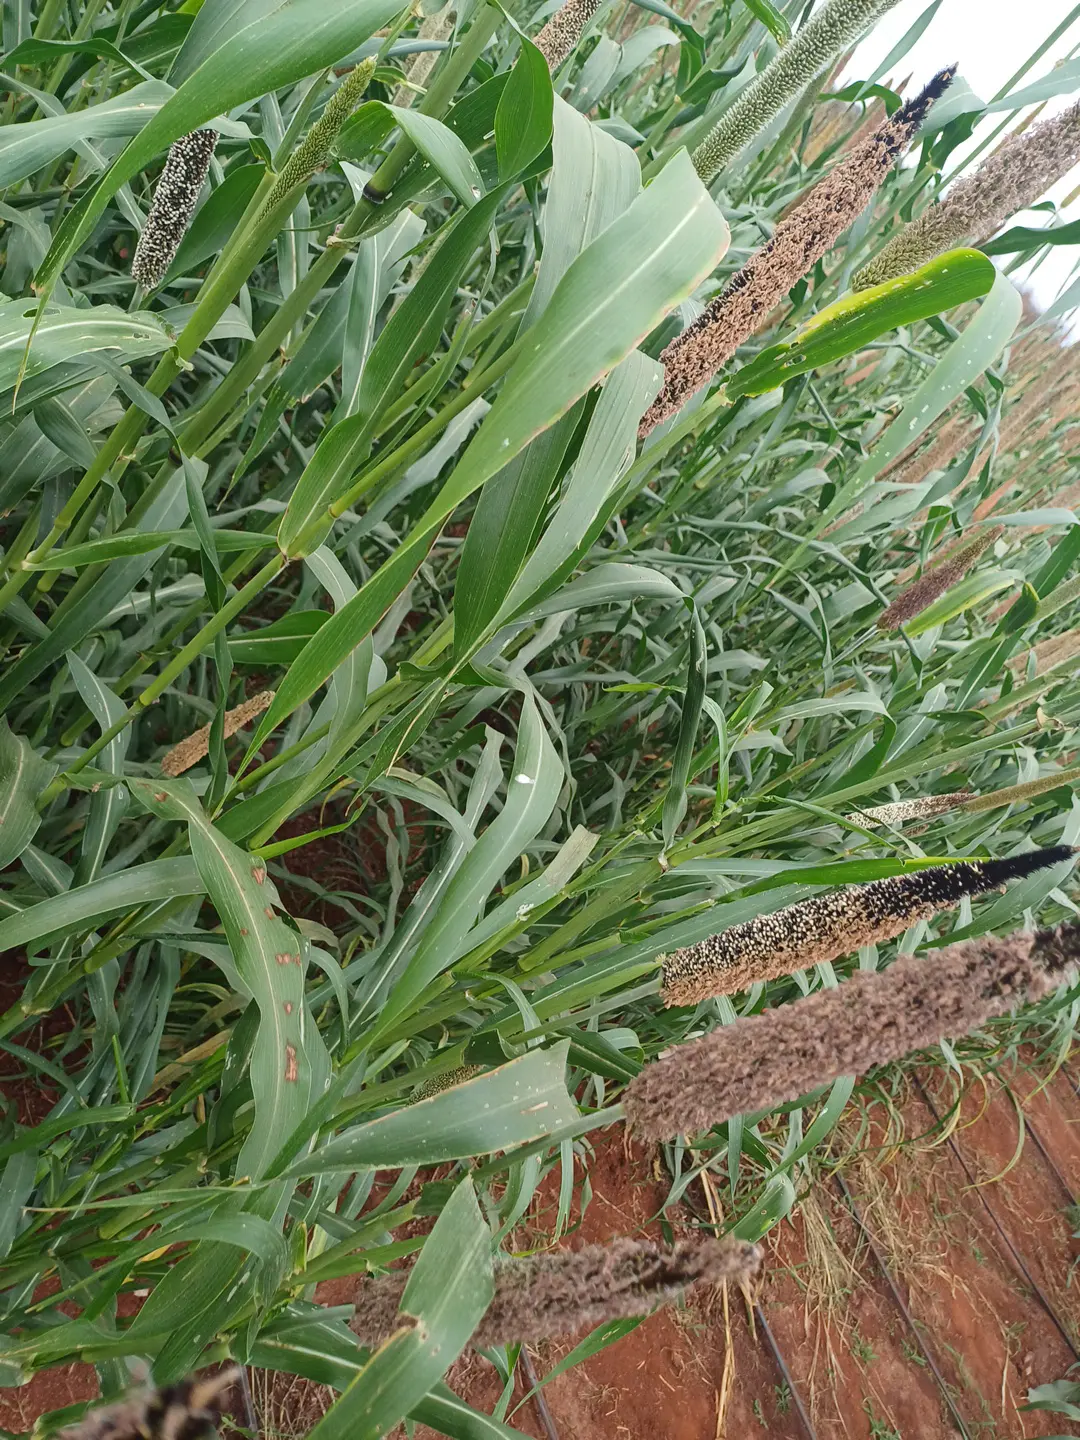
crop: pearl millet
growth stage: filling grain
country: Kenya
